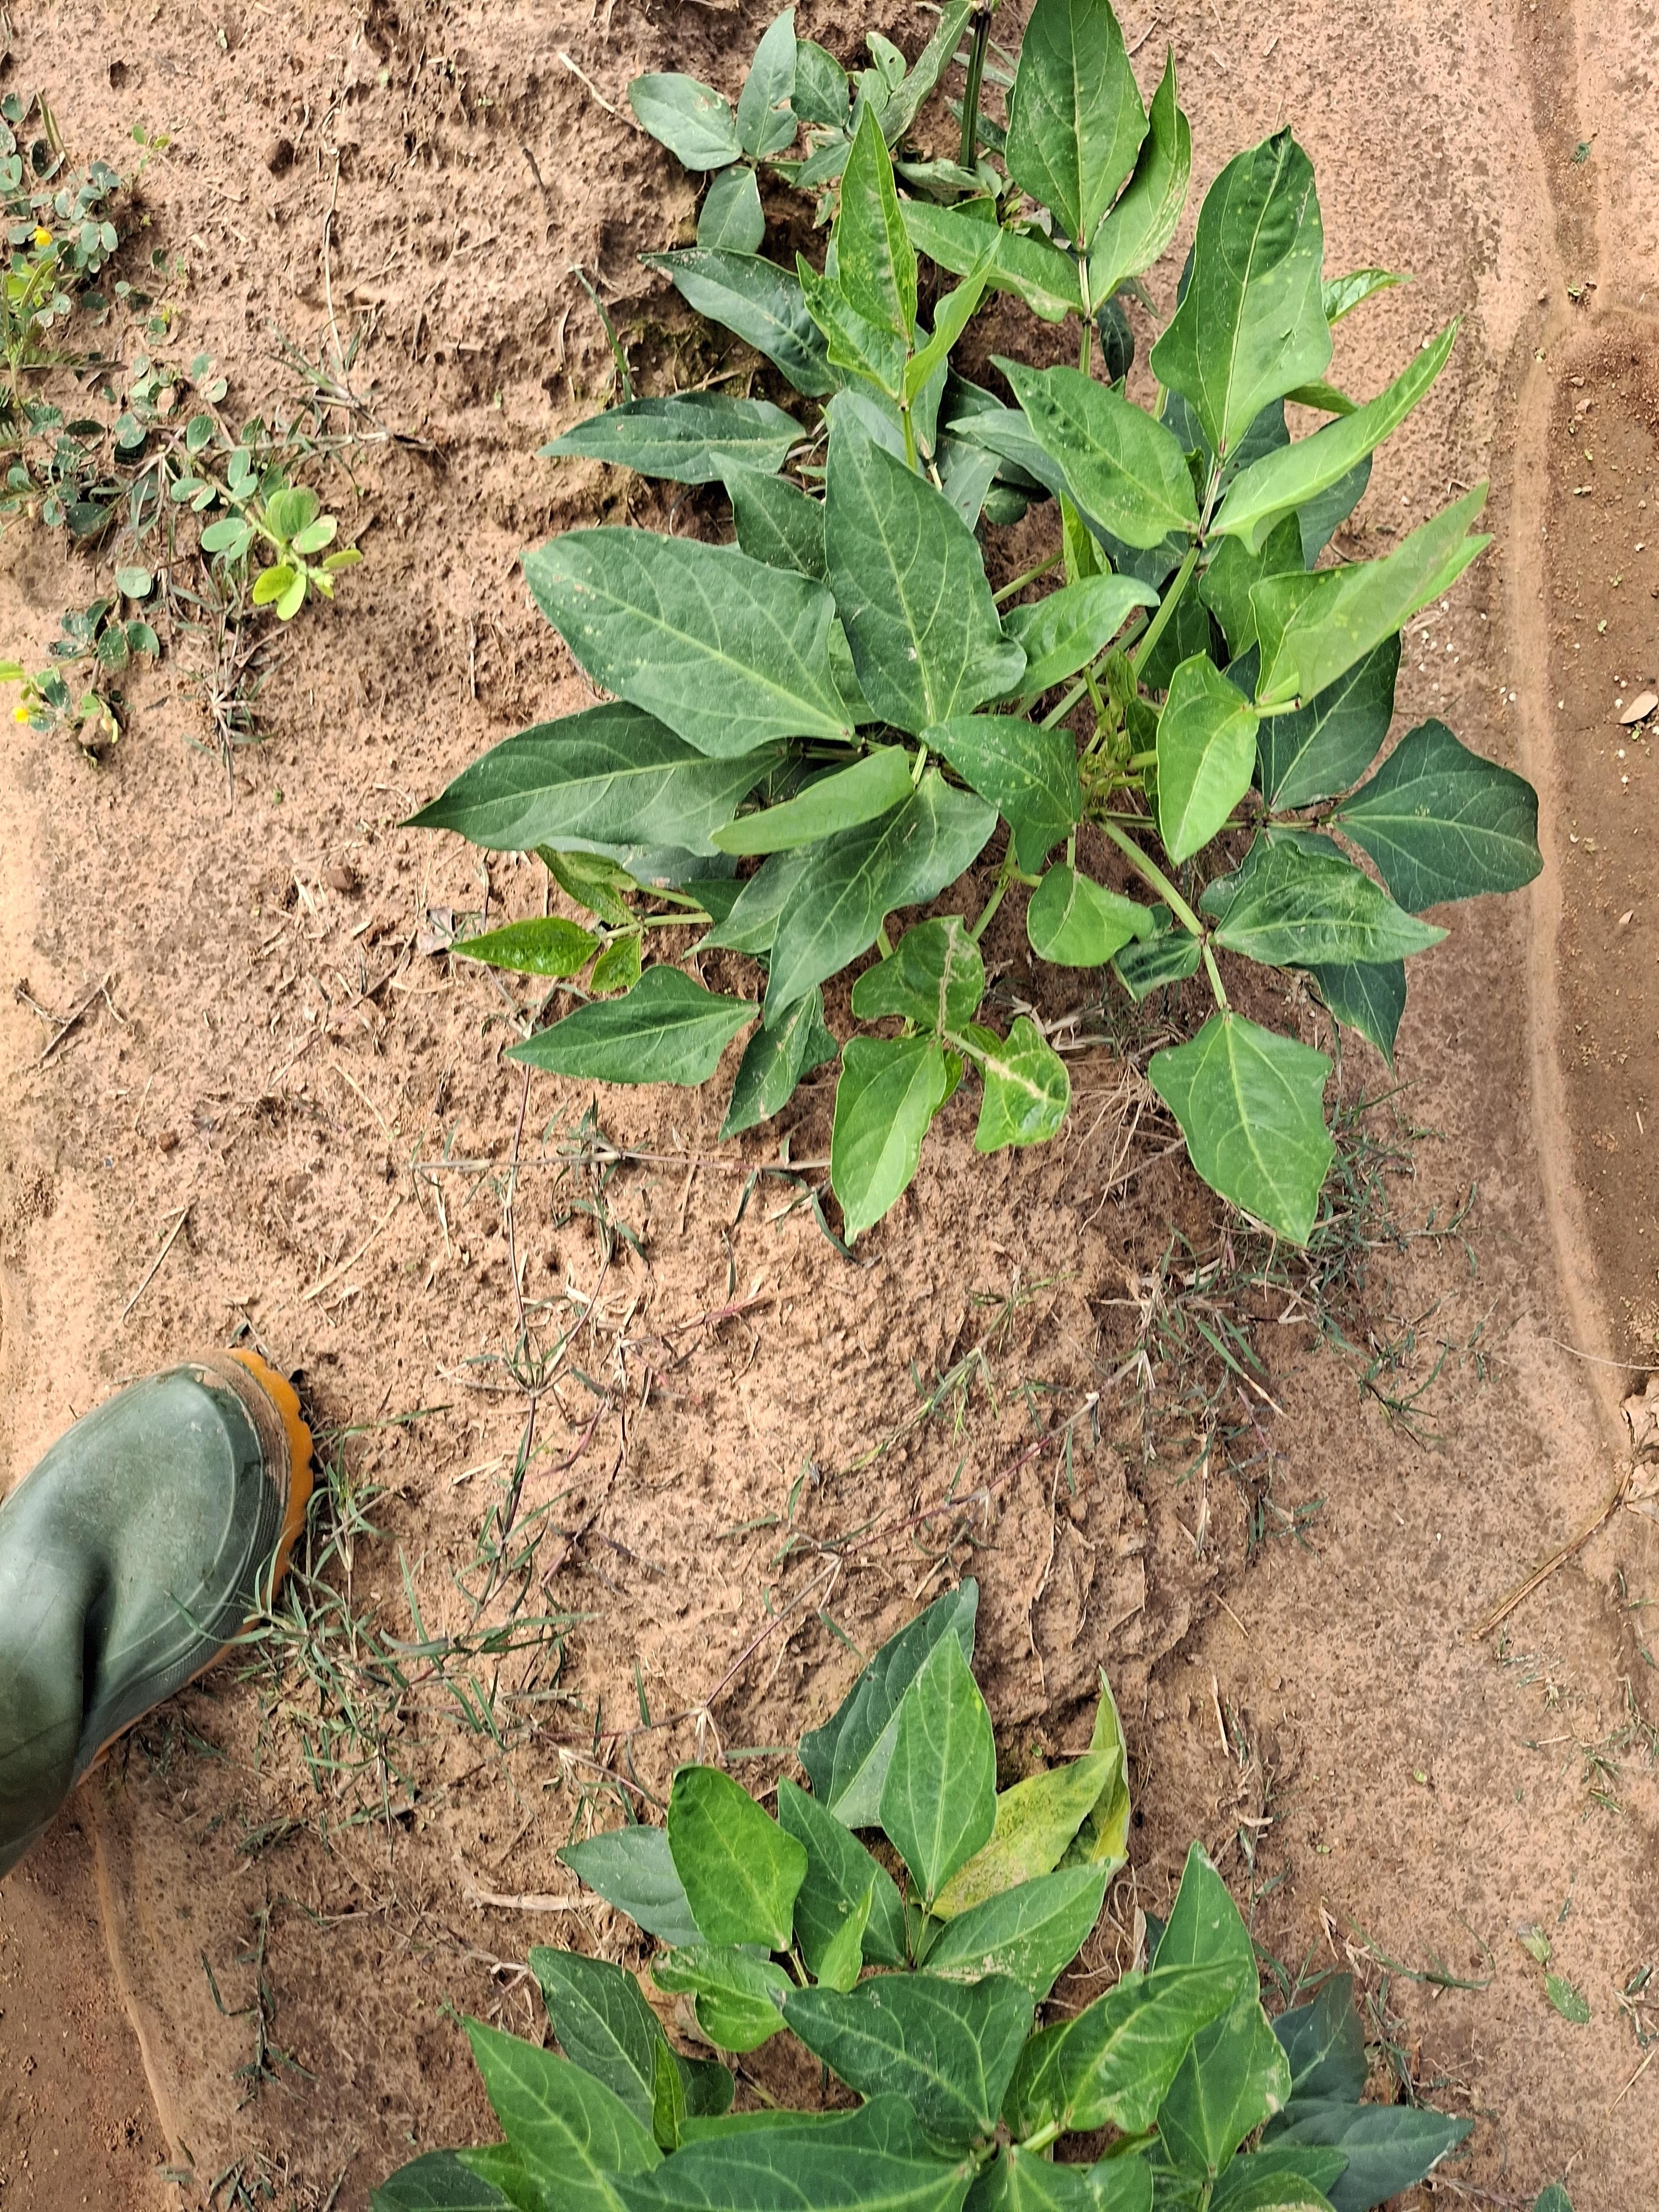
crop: cowpea
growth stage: vegetative
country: Nigeria
